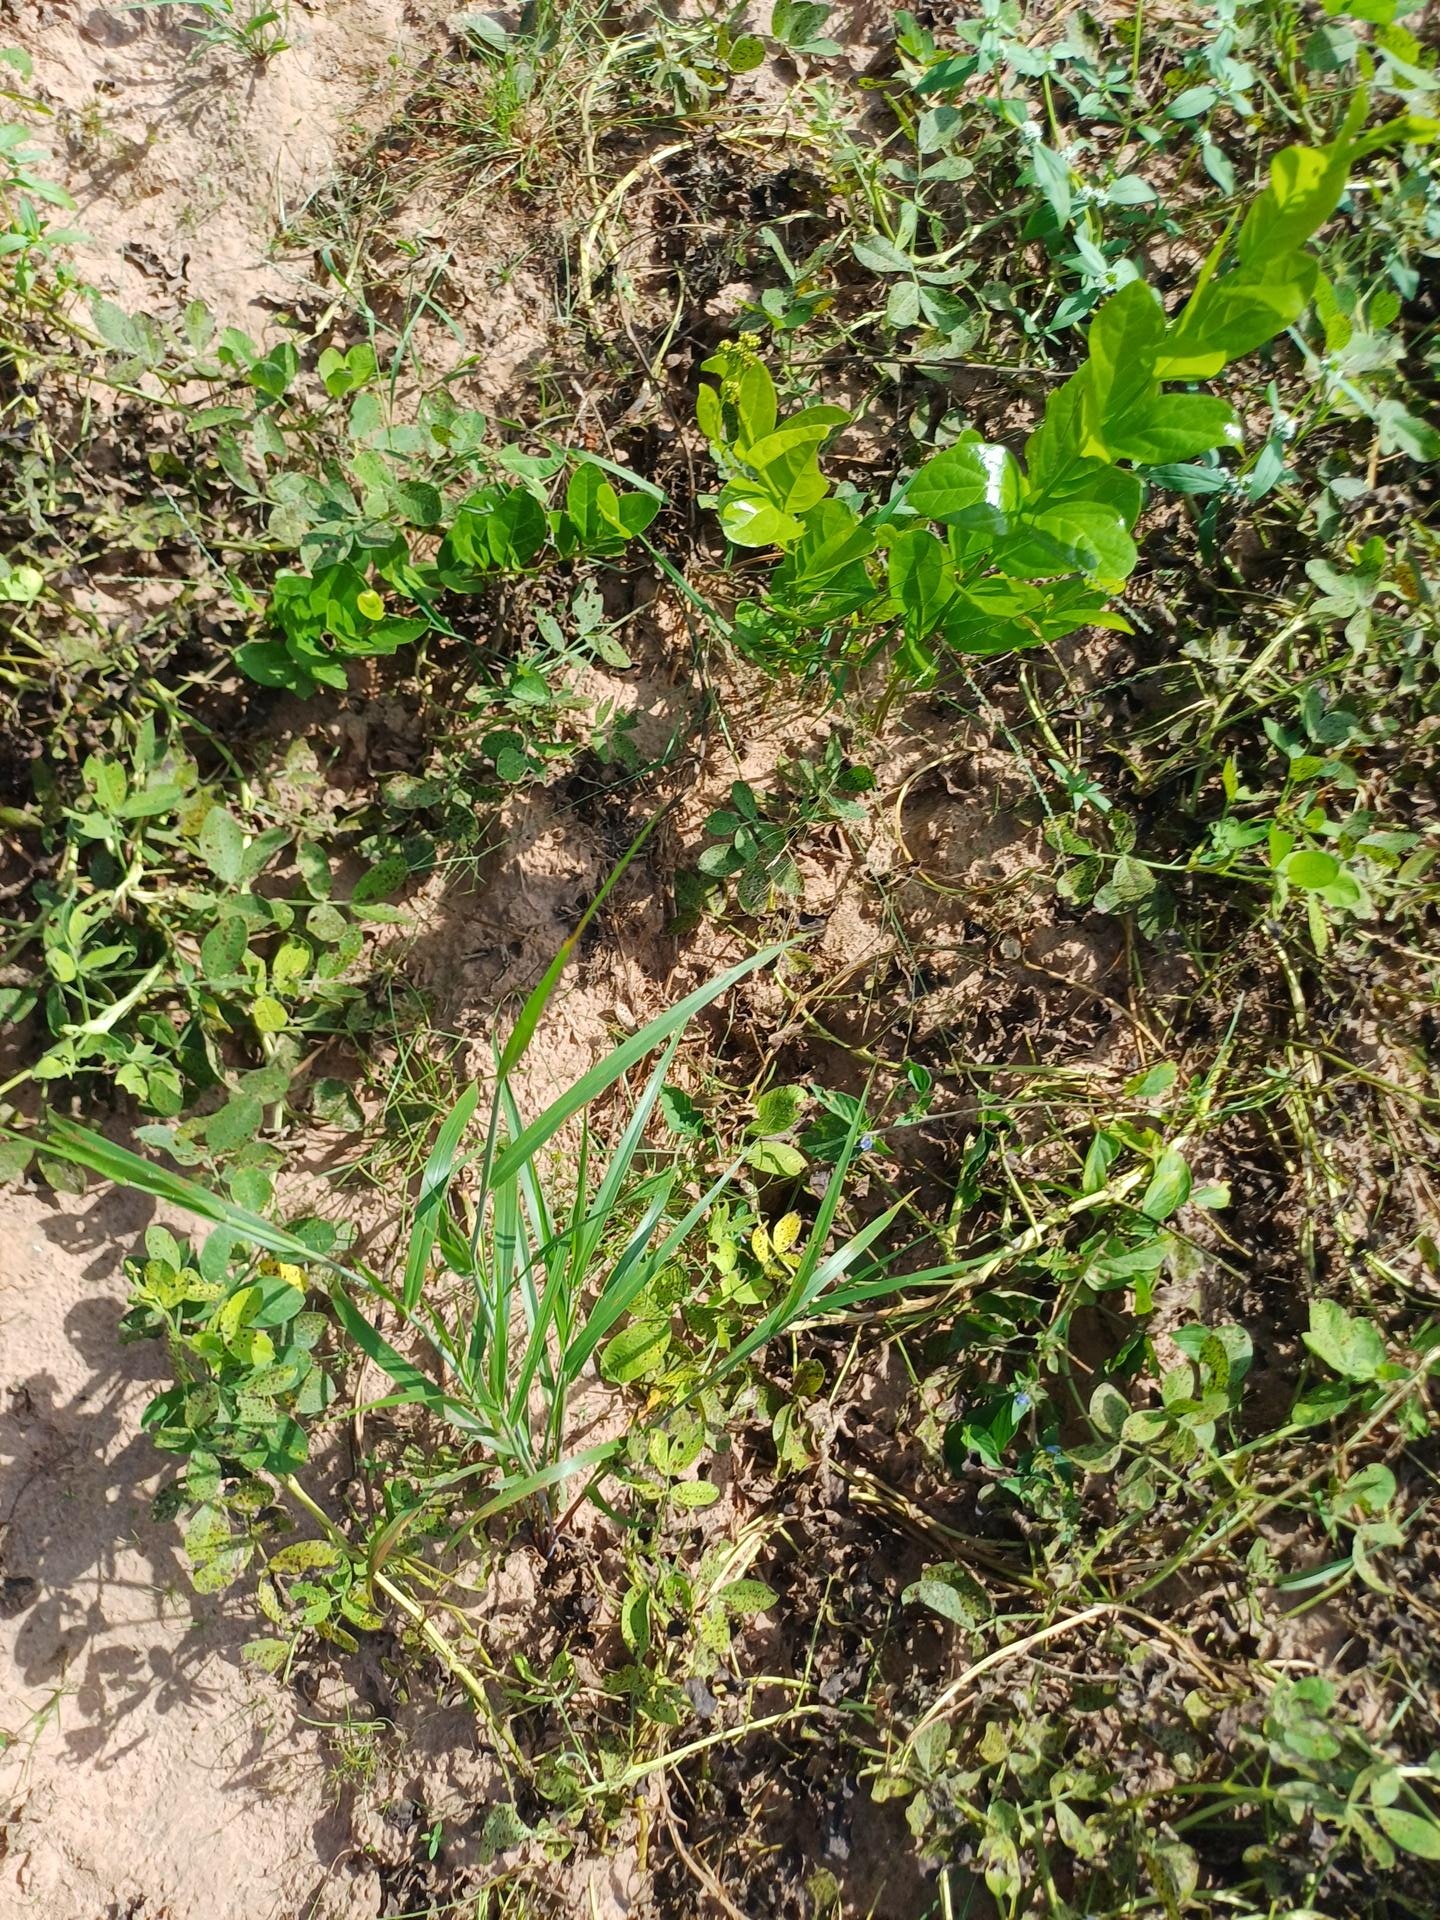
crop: groundnut
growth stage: flowering
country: Senegal
